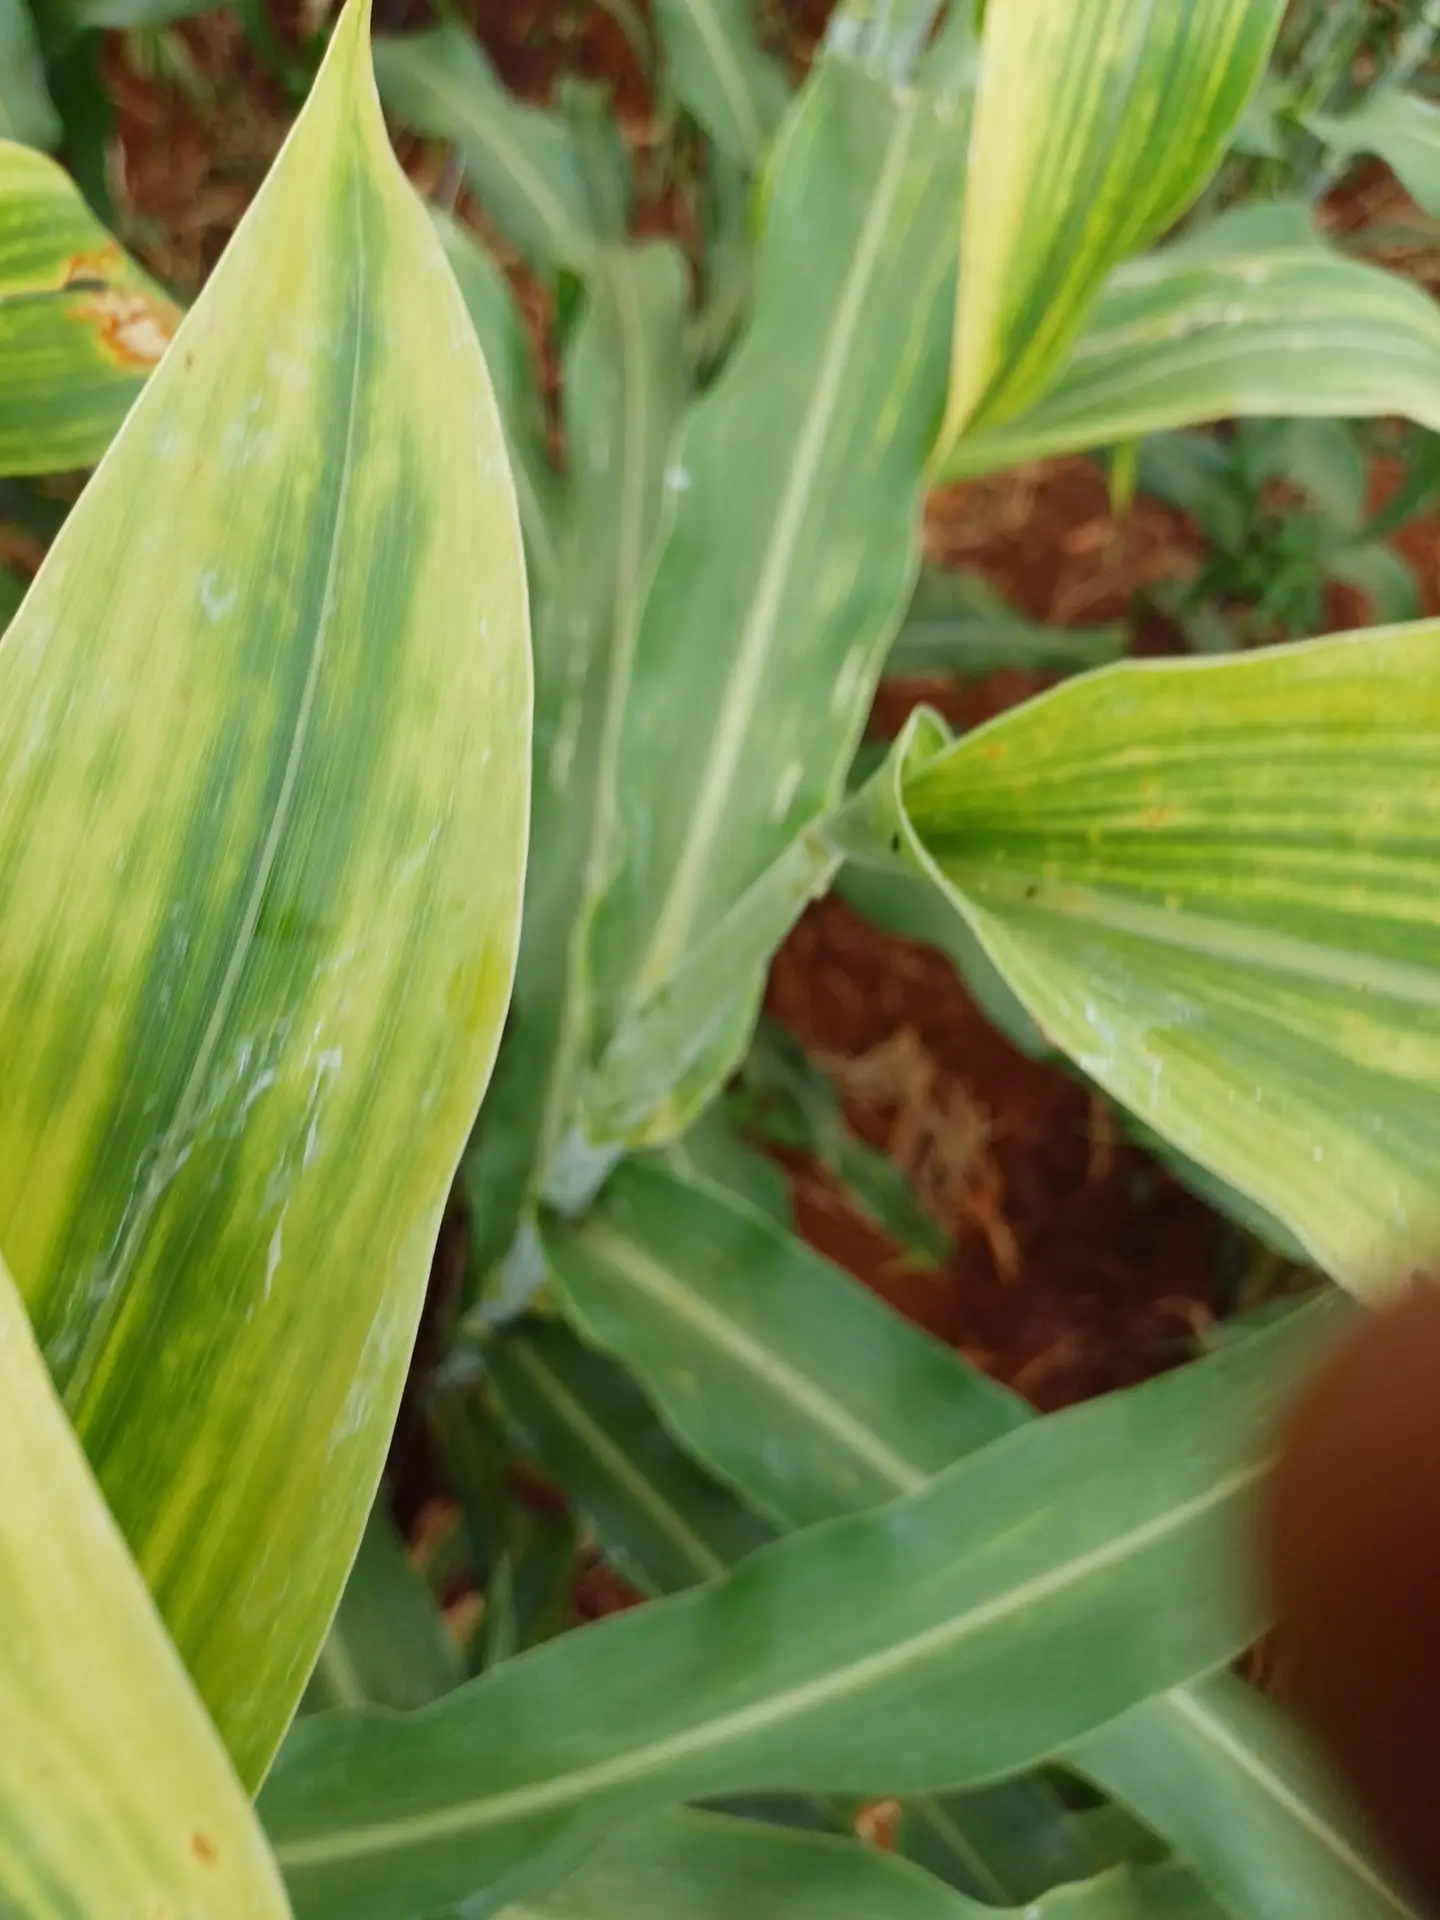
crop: sorghum
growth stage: heading tuber
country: Kenya
